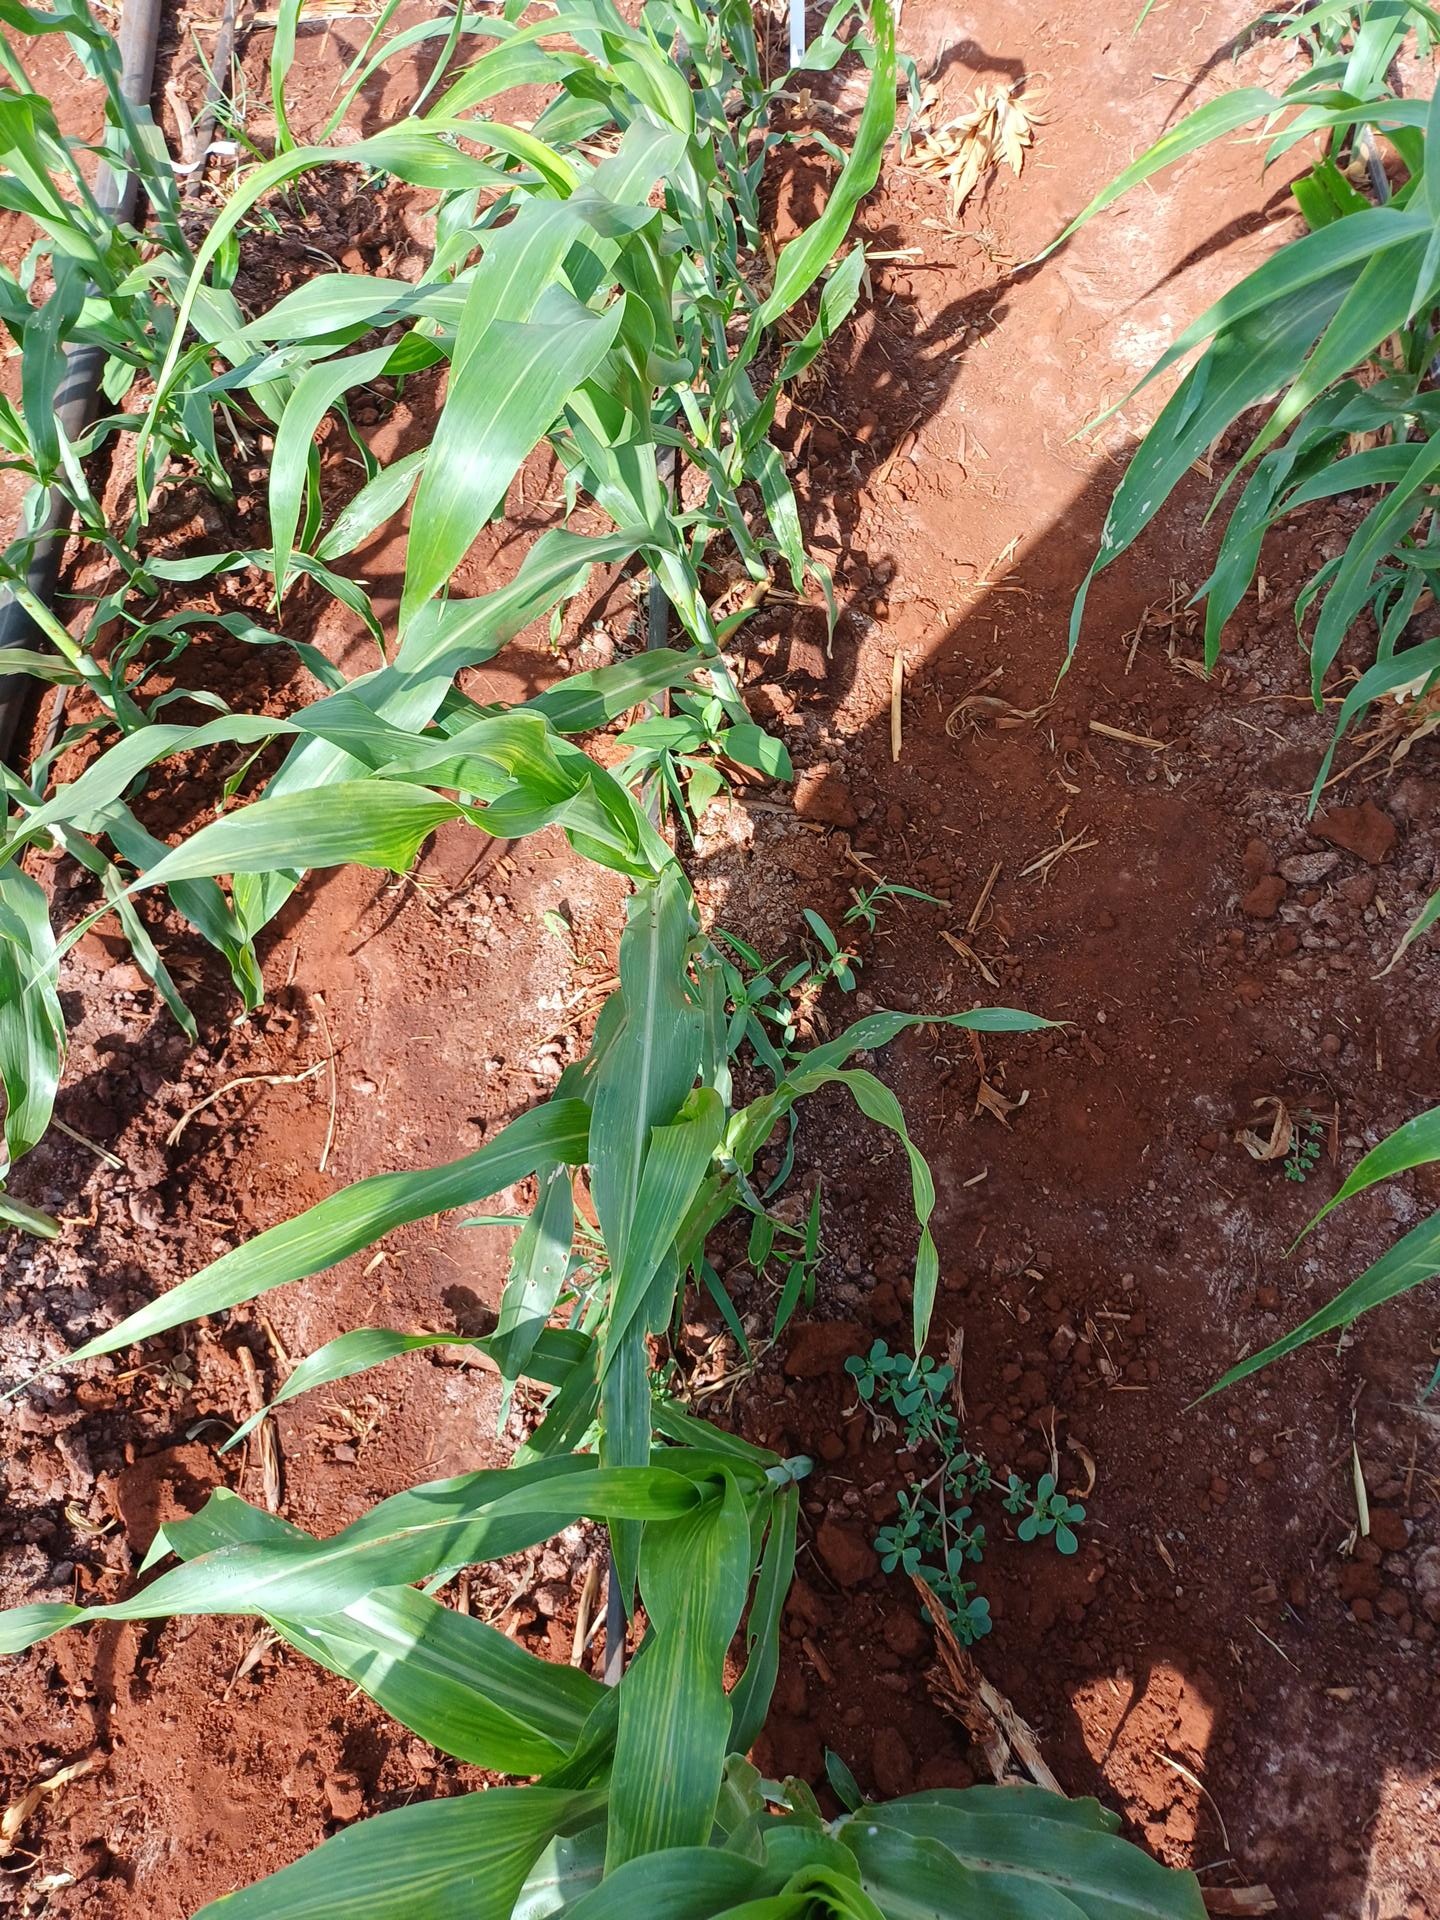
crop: sorghum
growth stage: vegetative
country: Kenya
